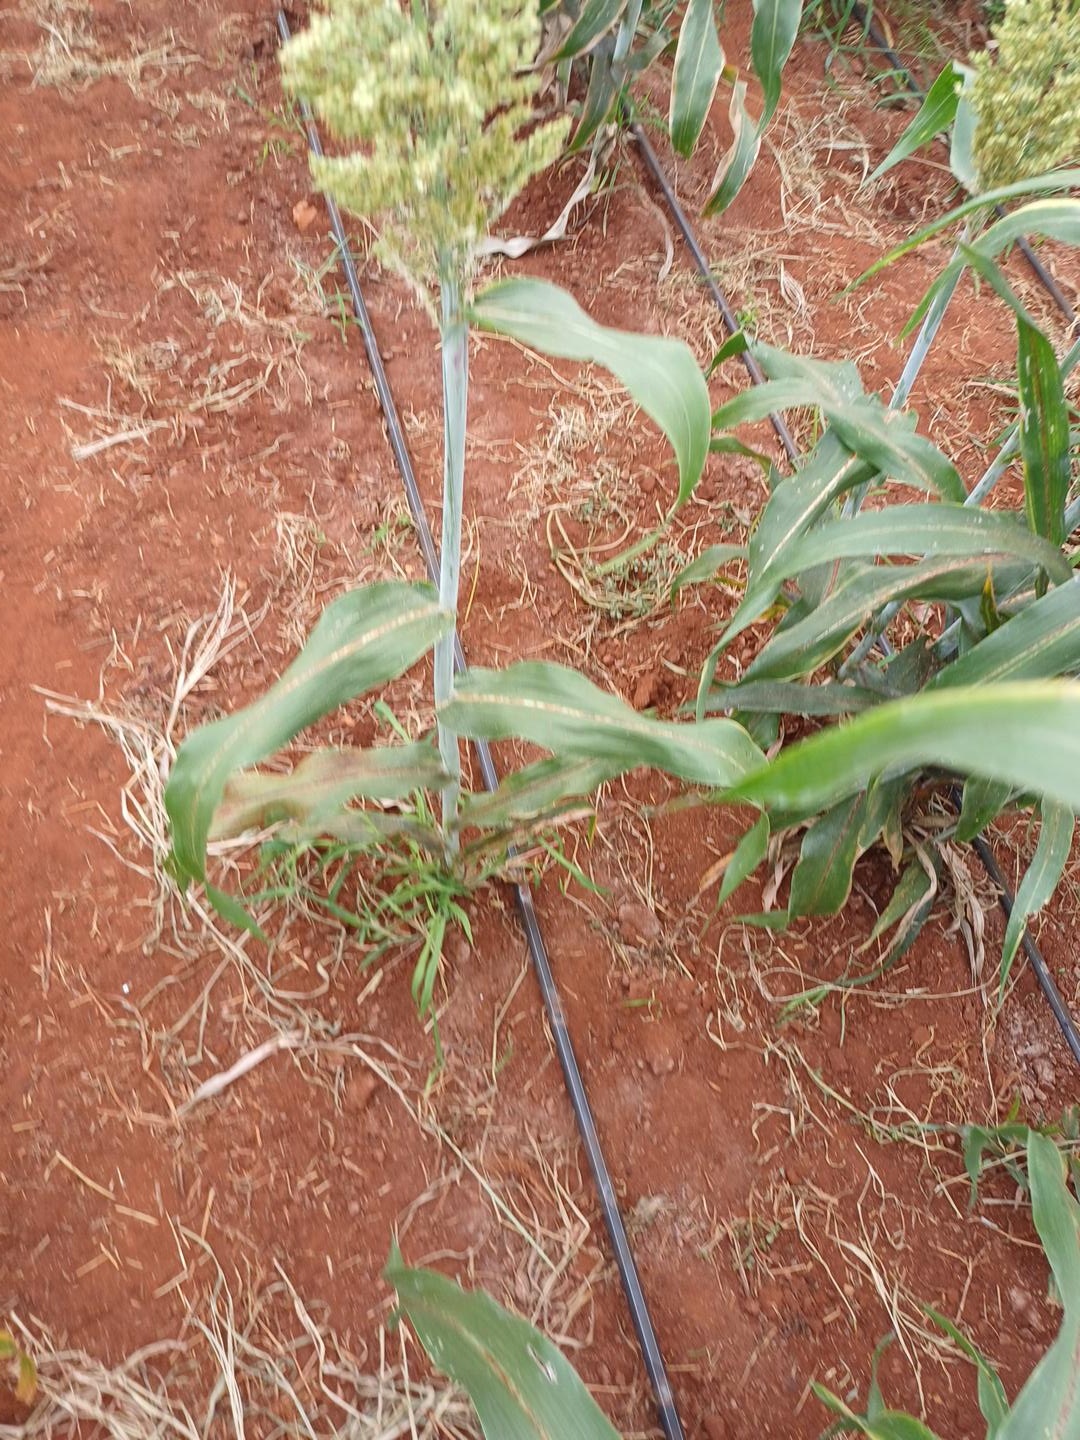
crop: sorghum
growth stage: filling grain
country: Kenya
